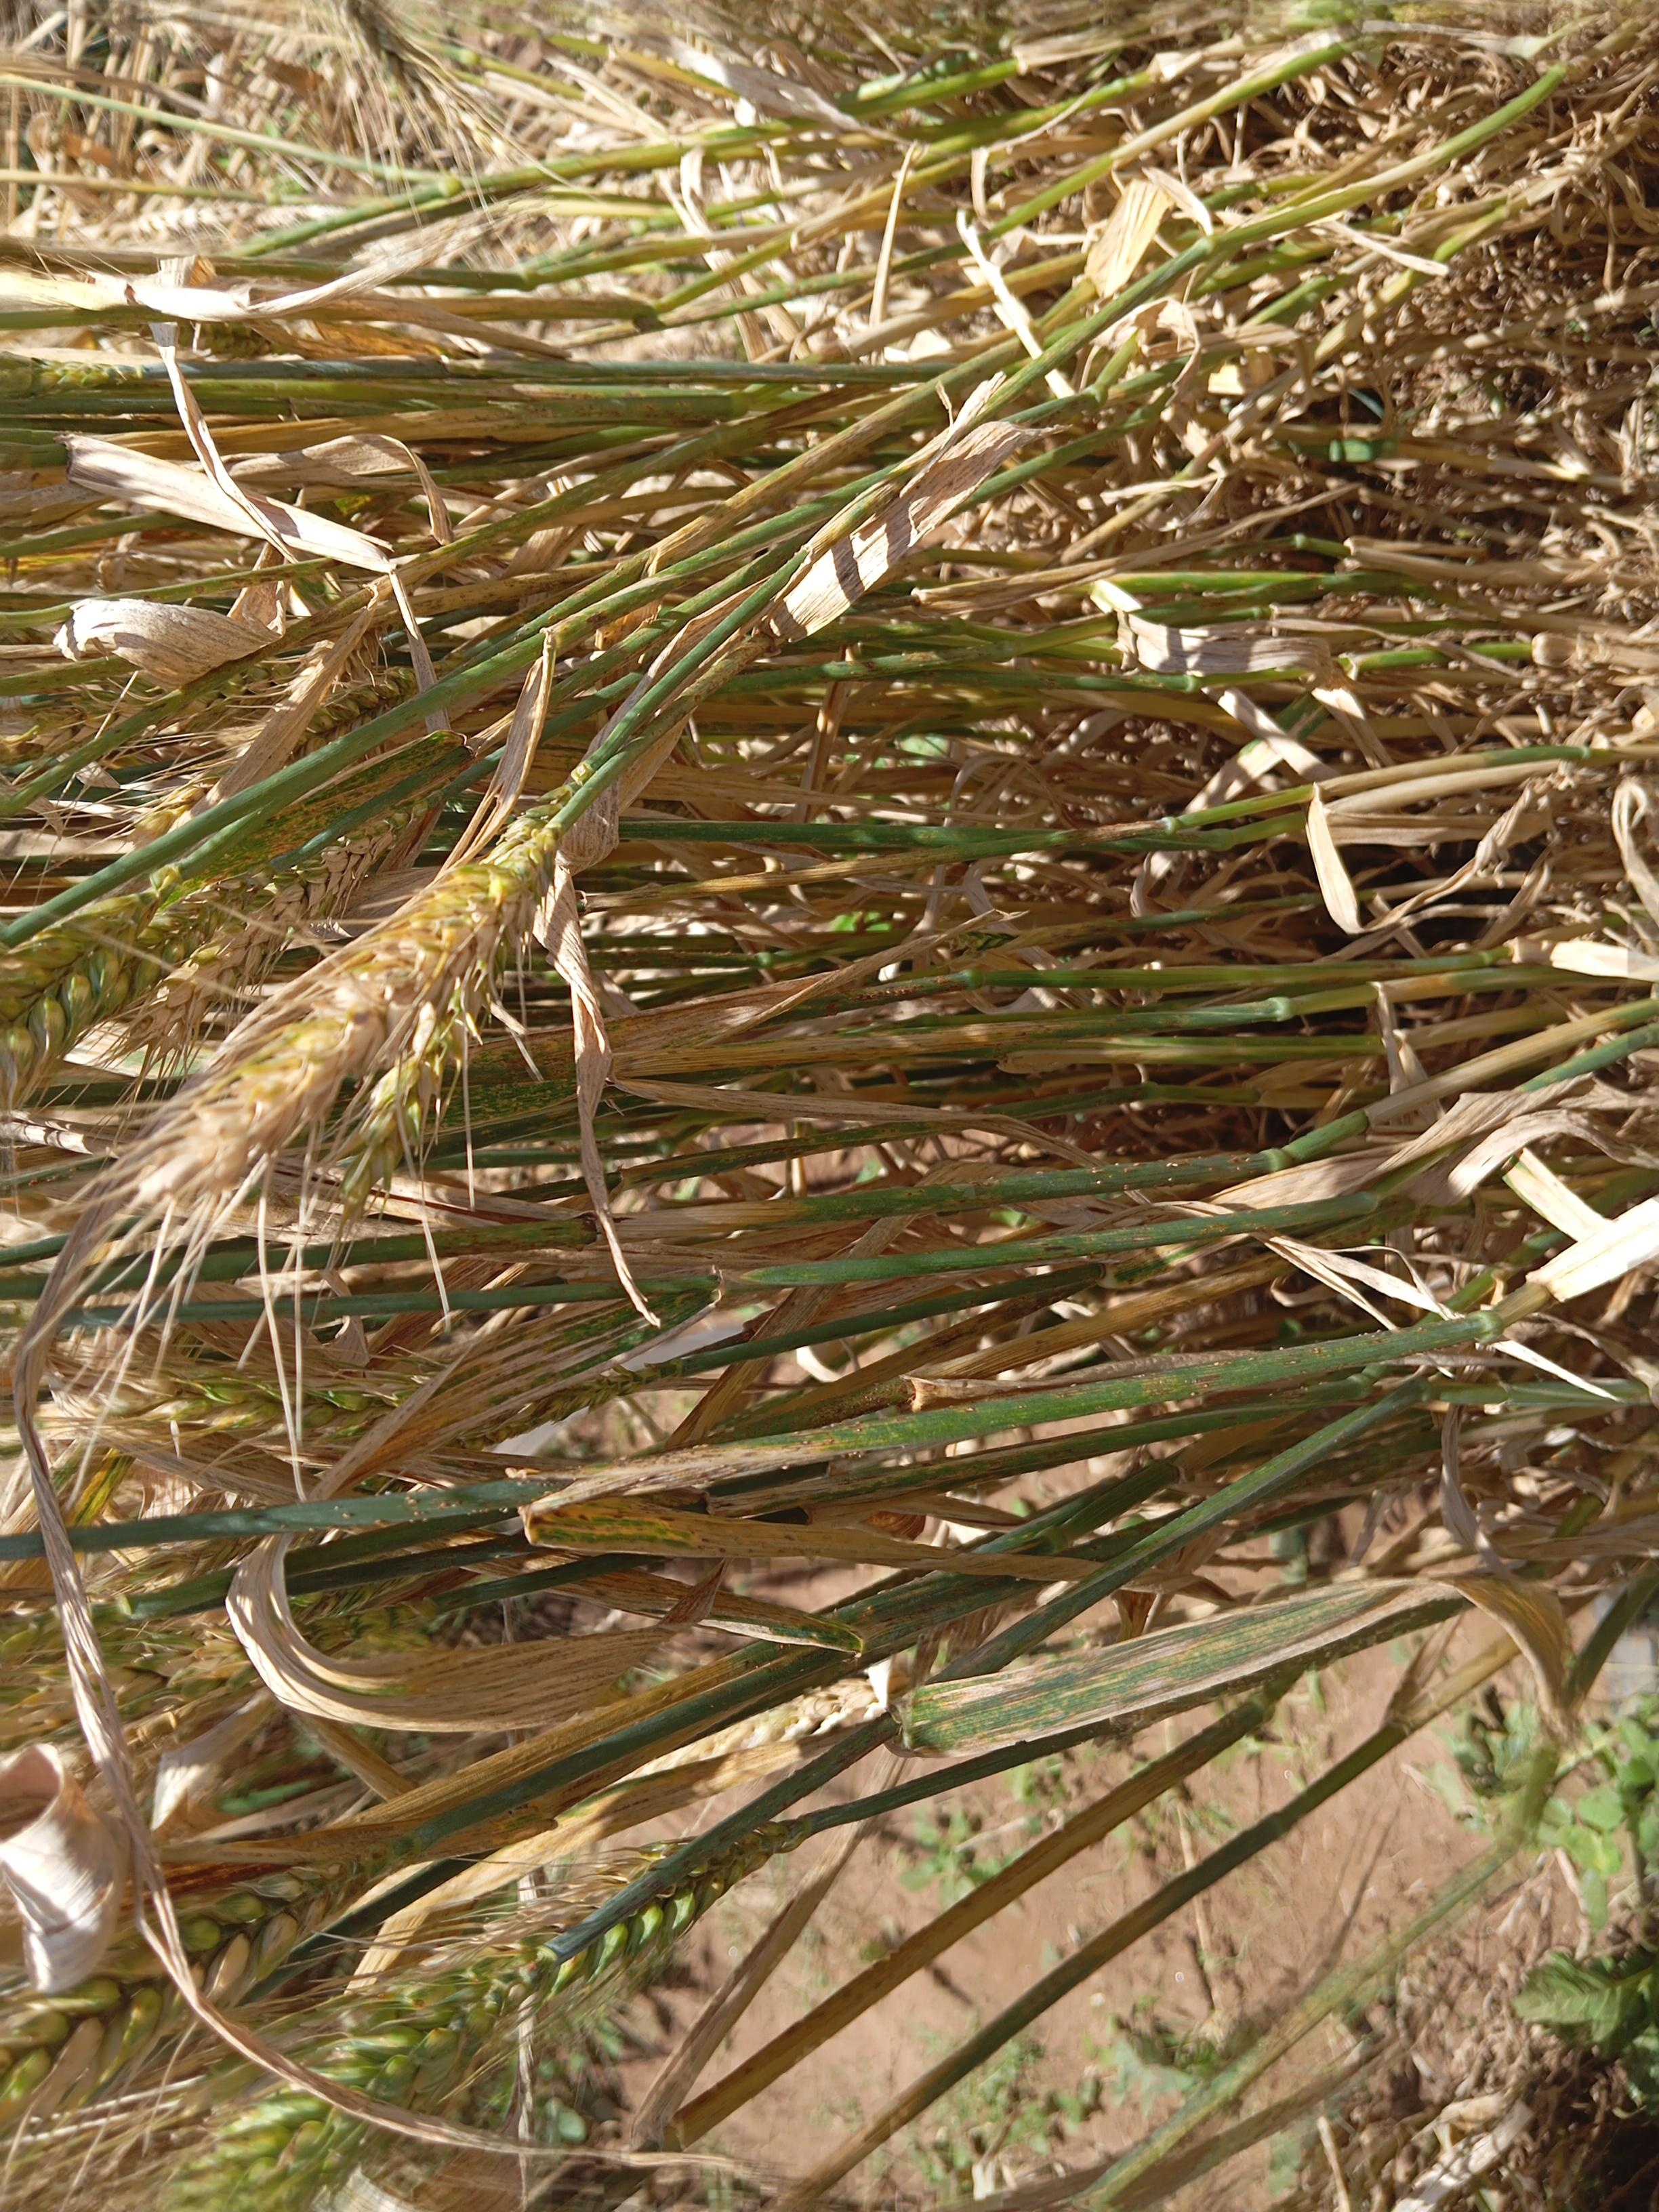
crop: wheat
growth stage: maturity
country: Kenya
